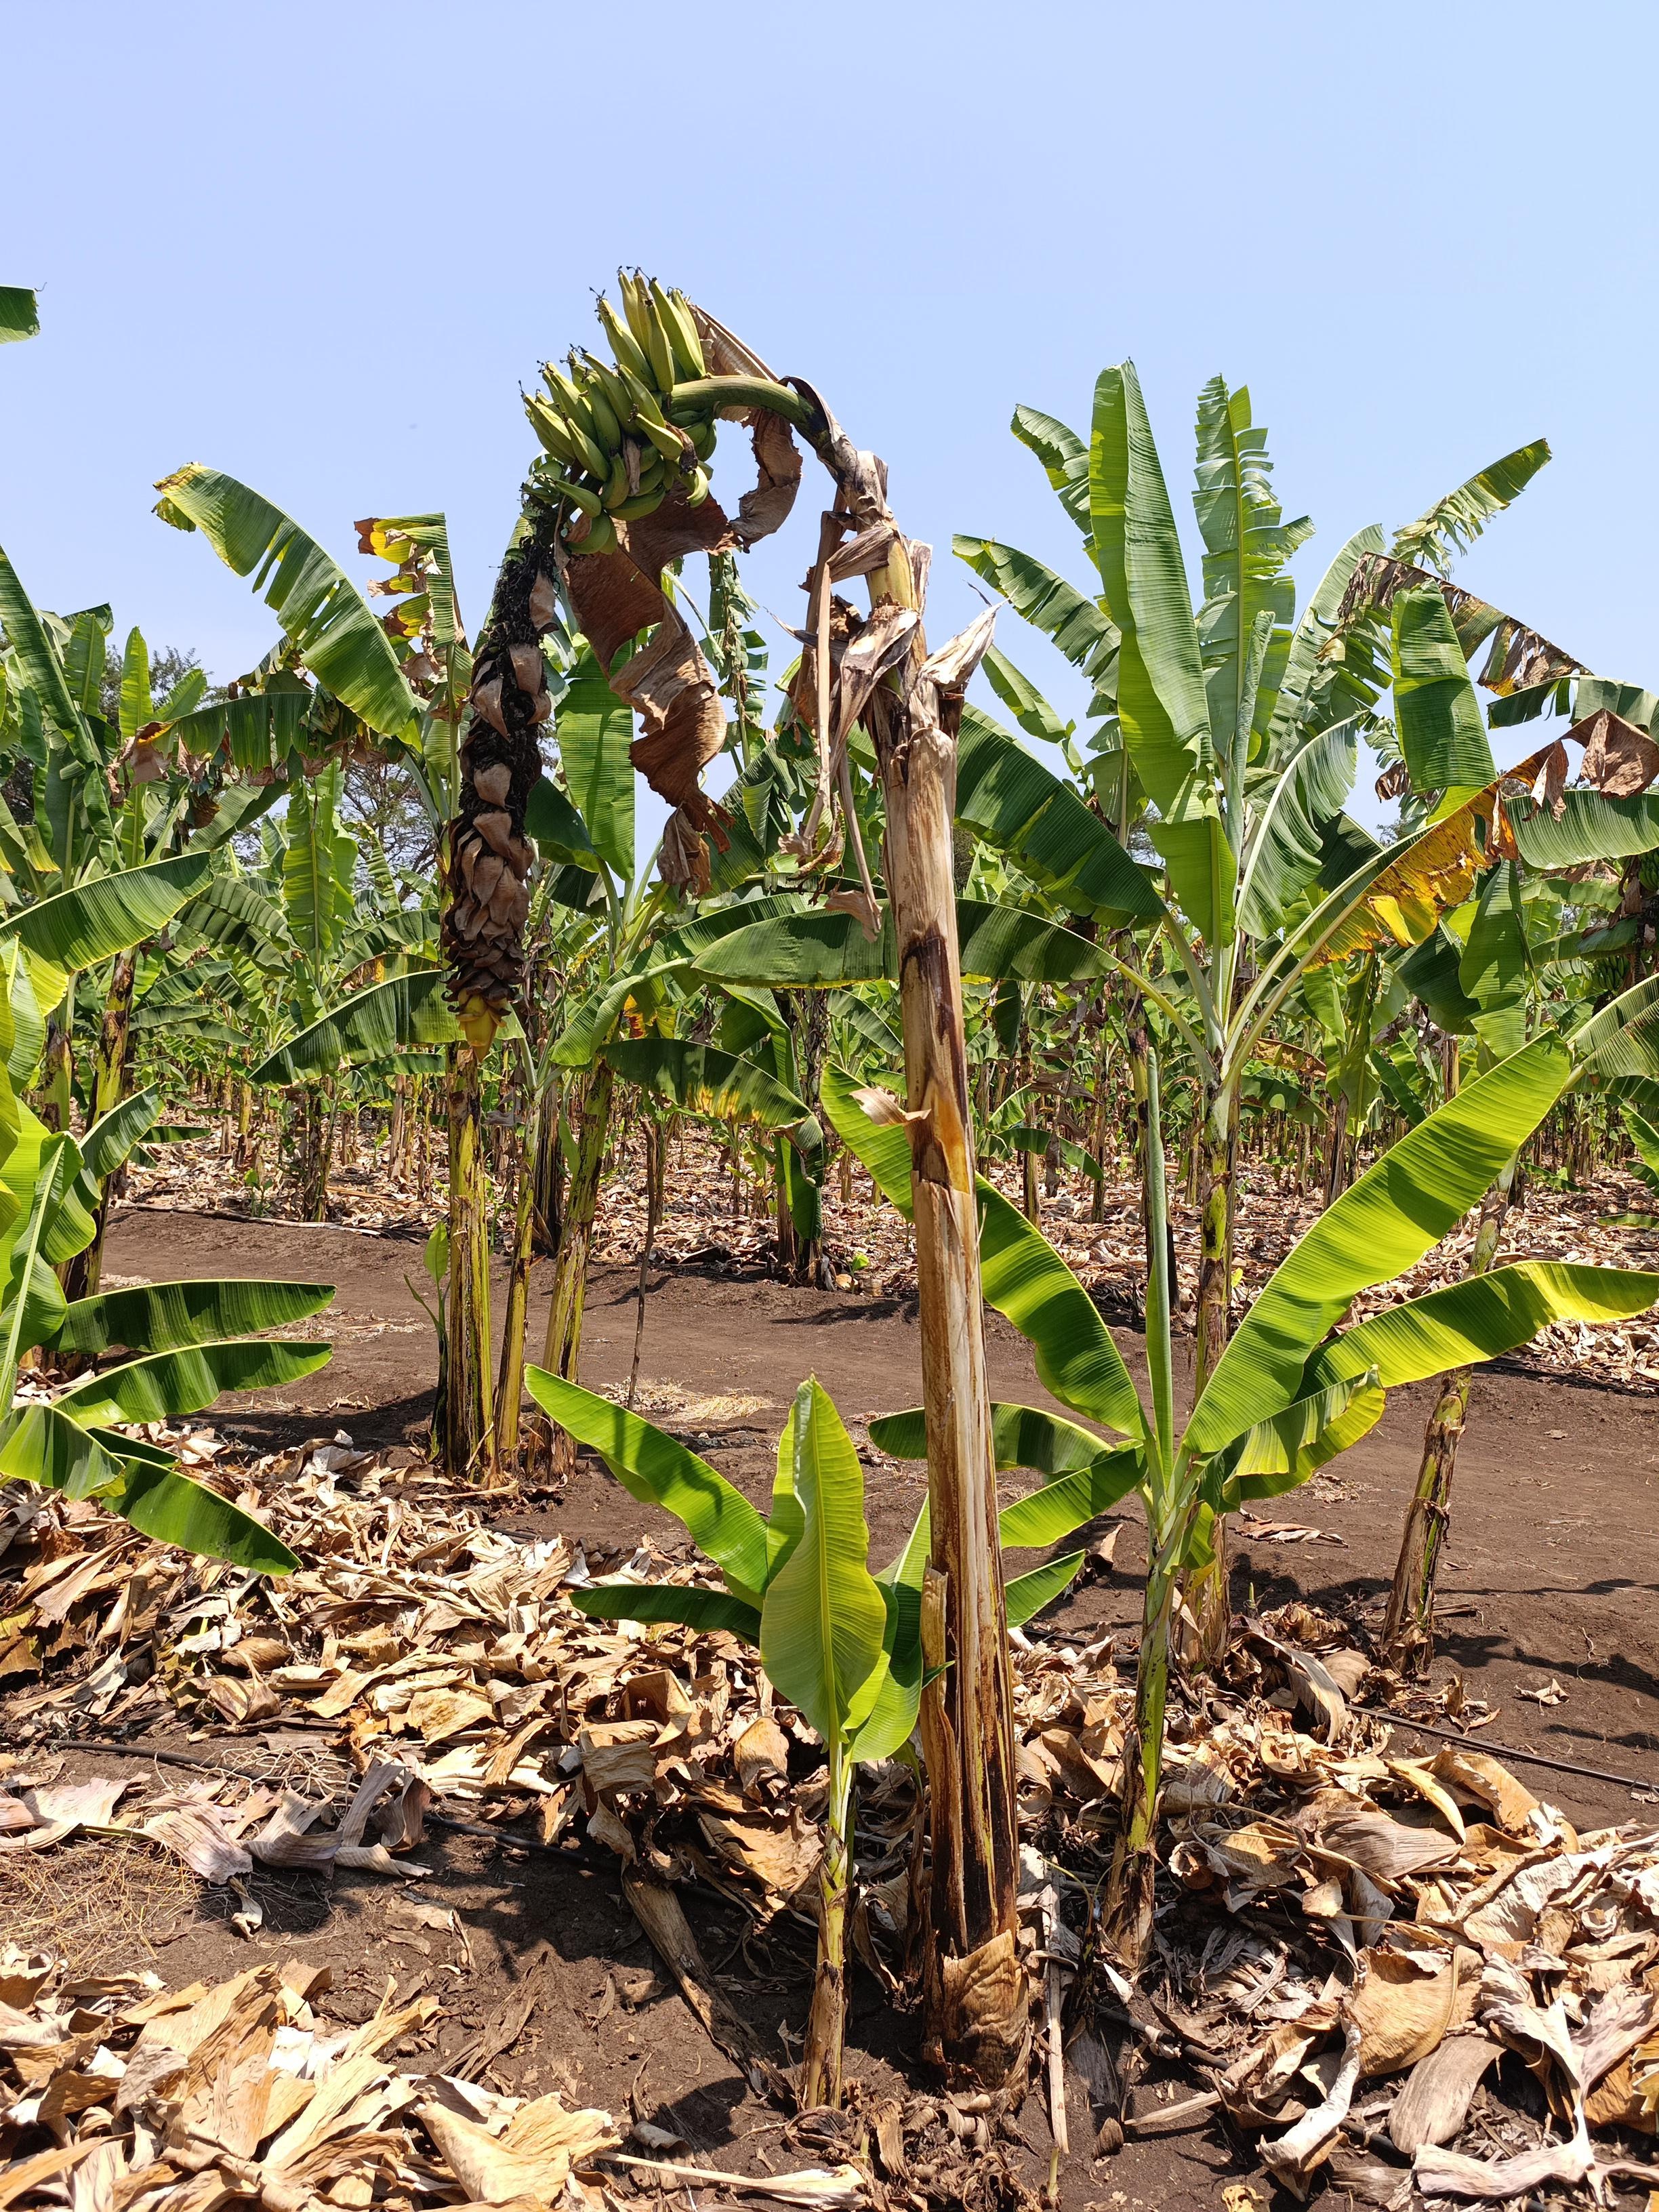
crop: banana
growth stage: maturity
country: Tanzania
